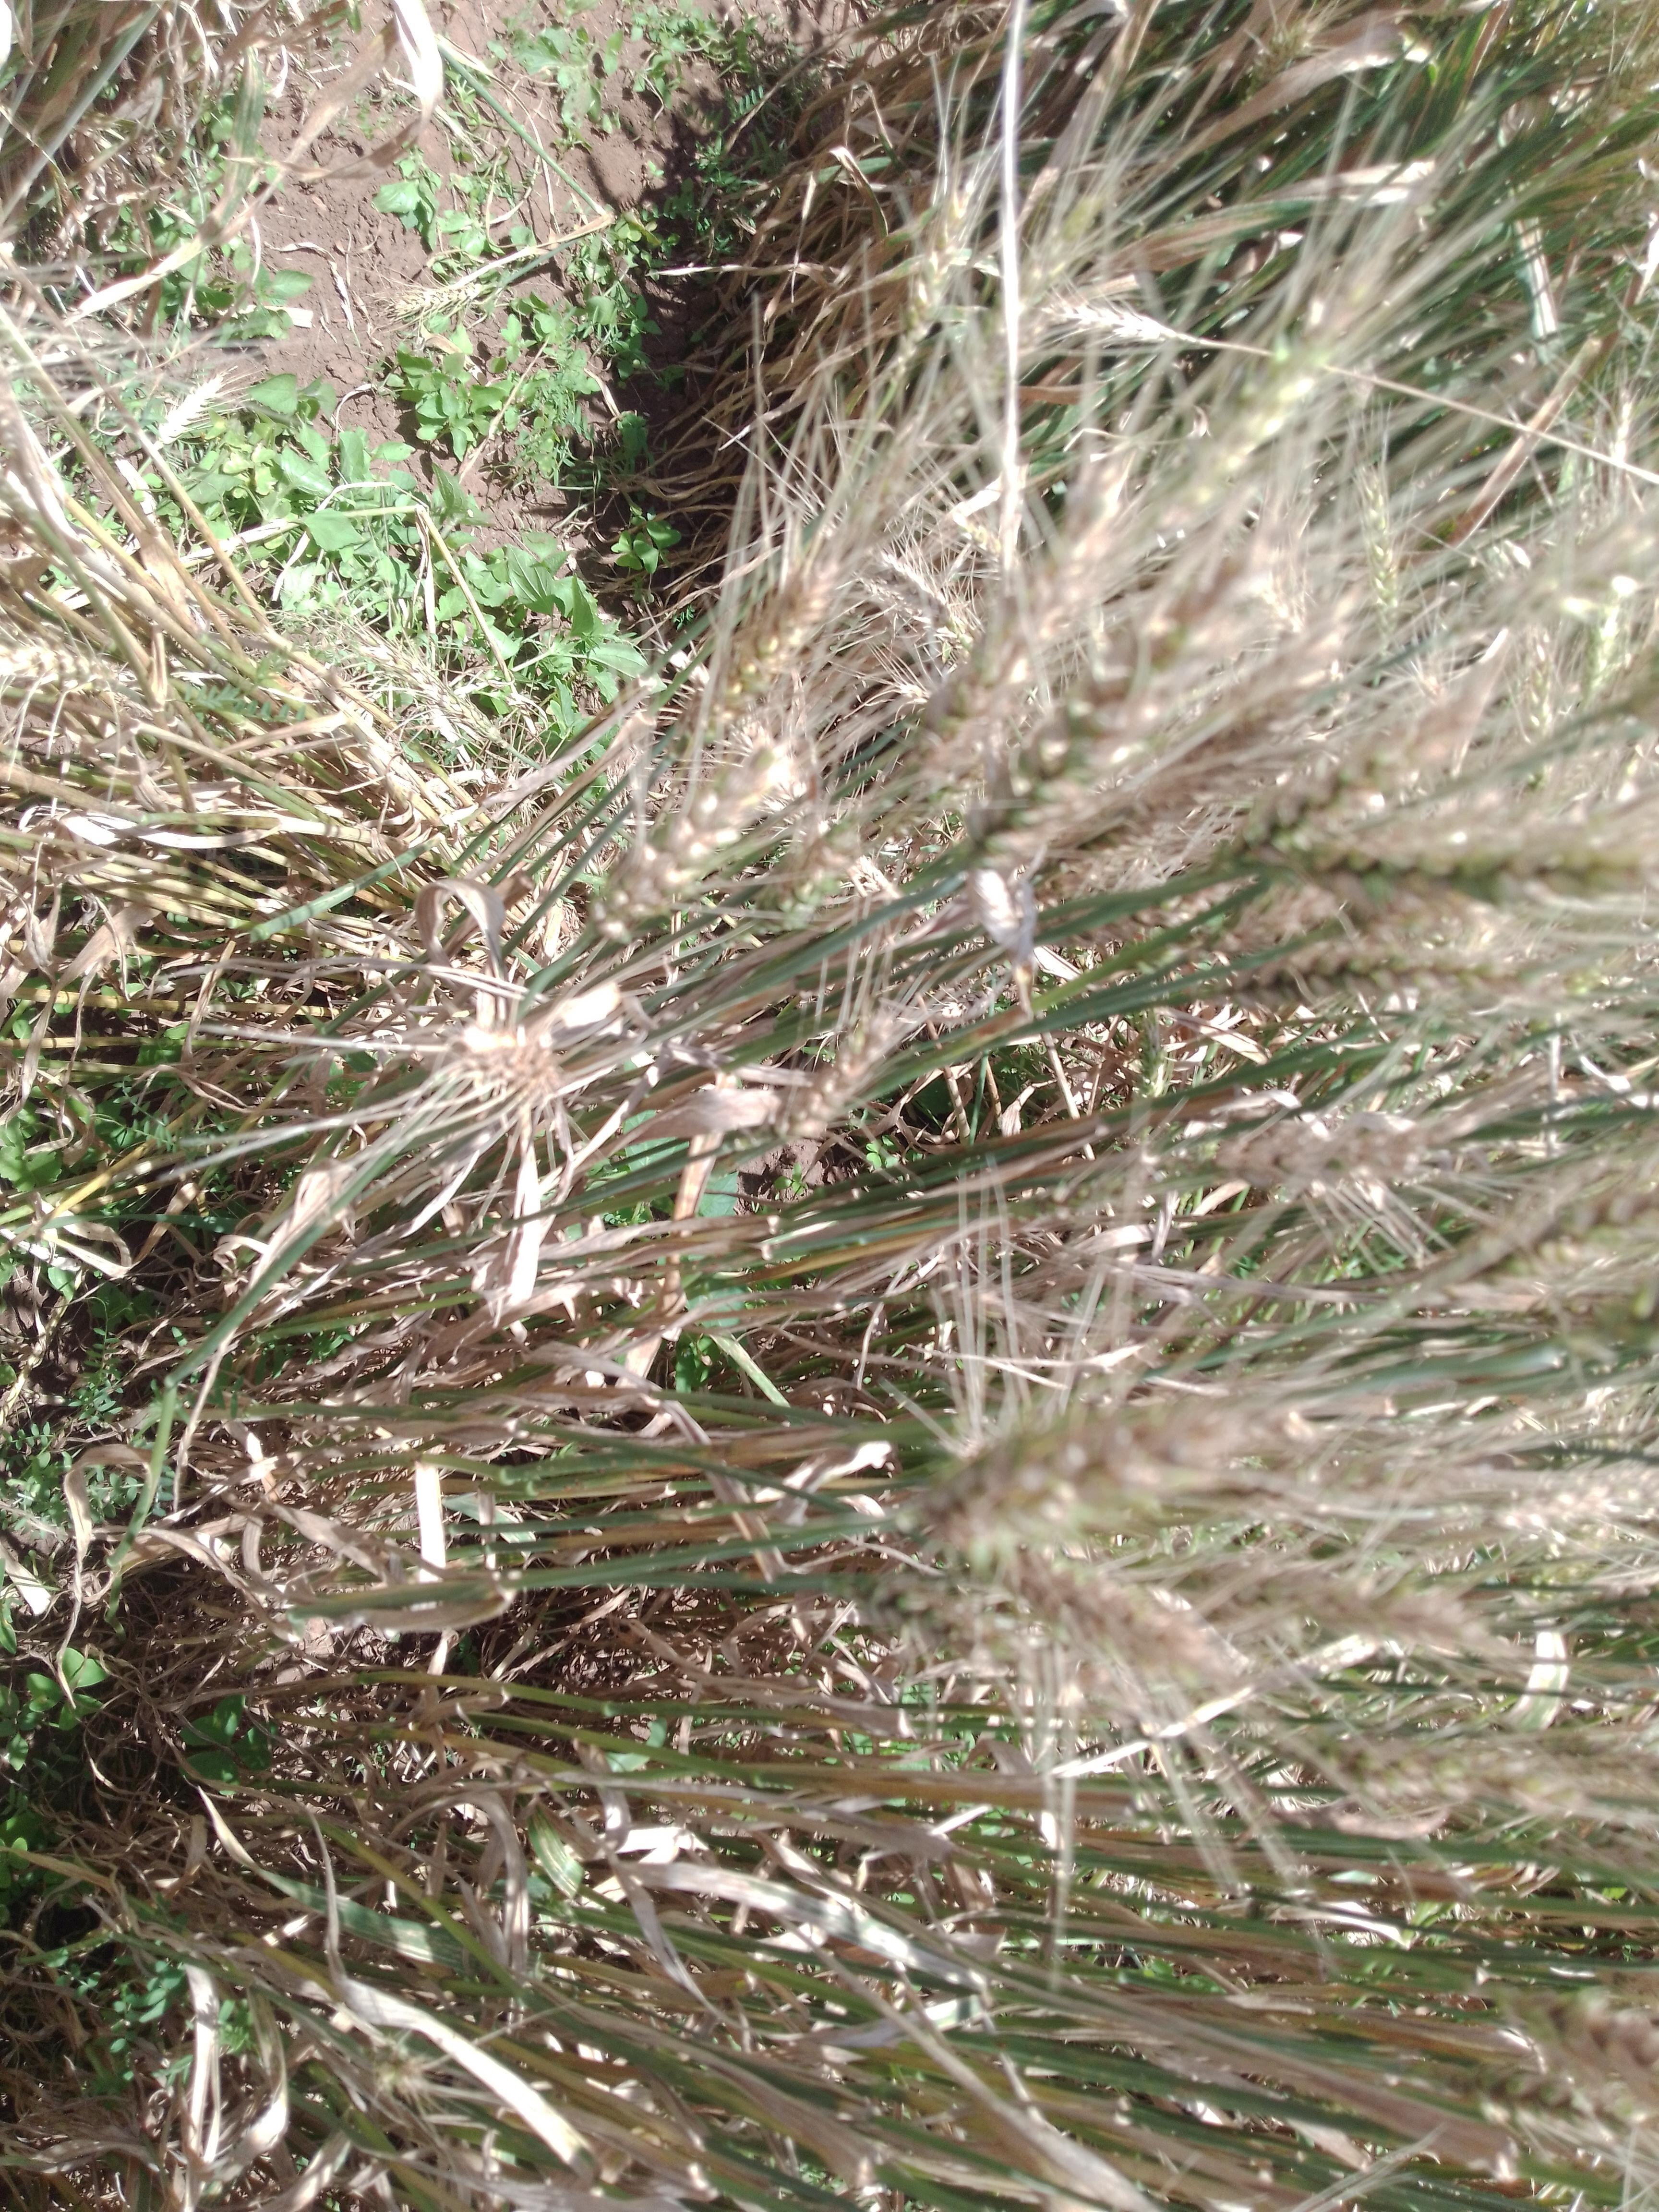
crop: wheat
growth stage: maturity
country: Kenya
